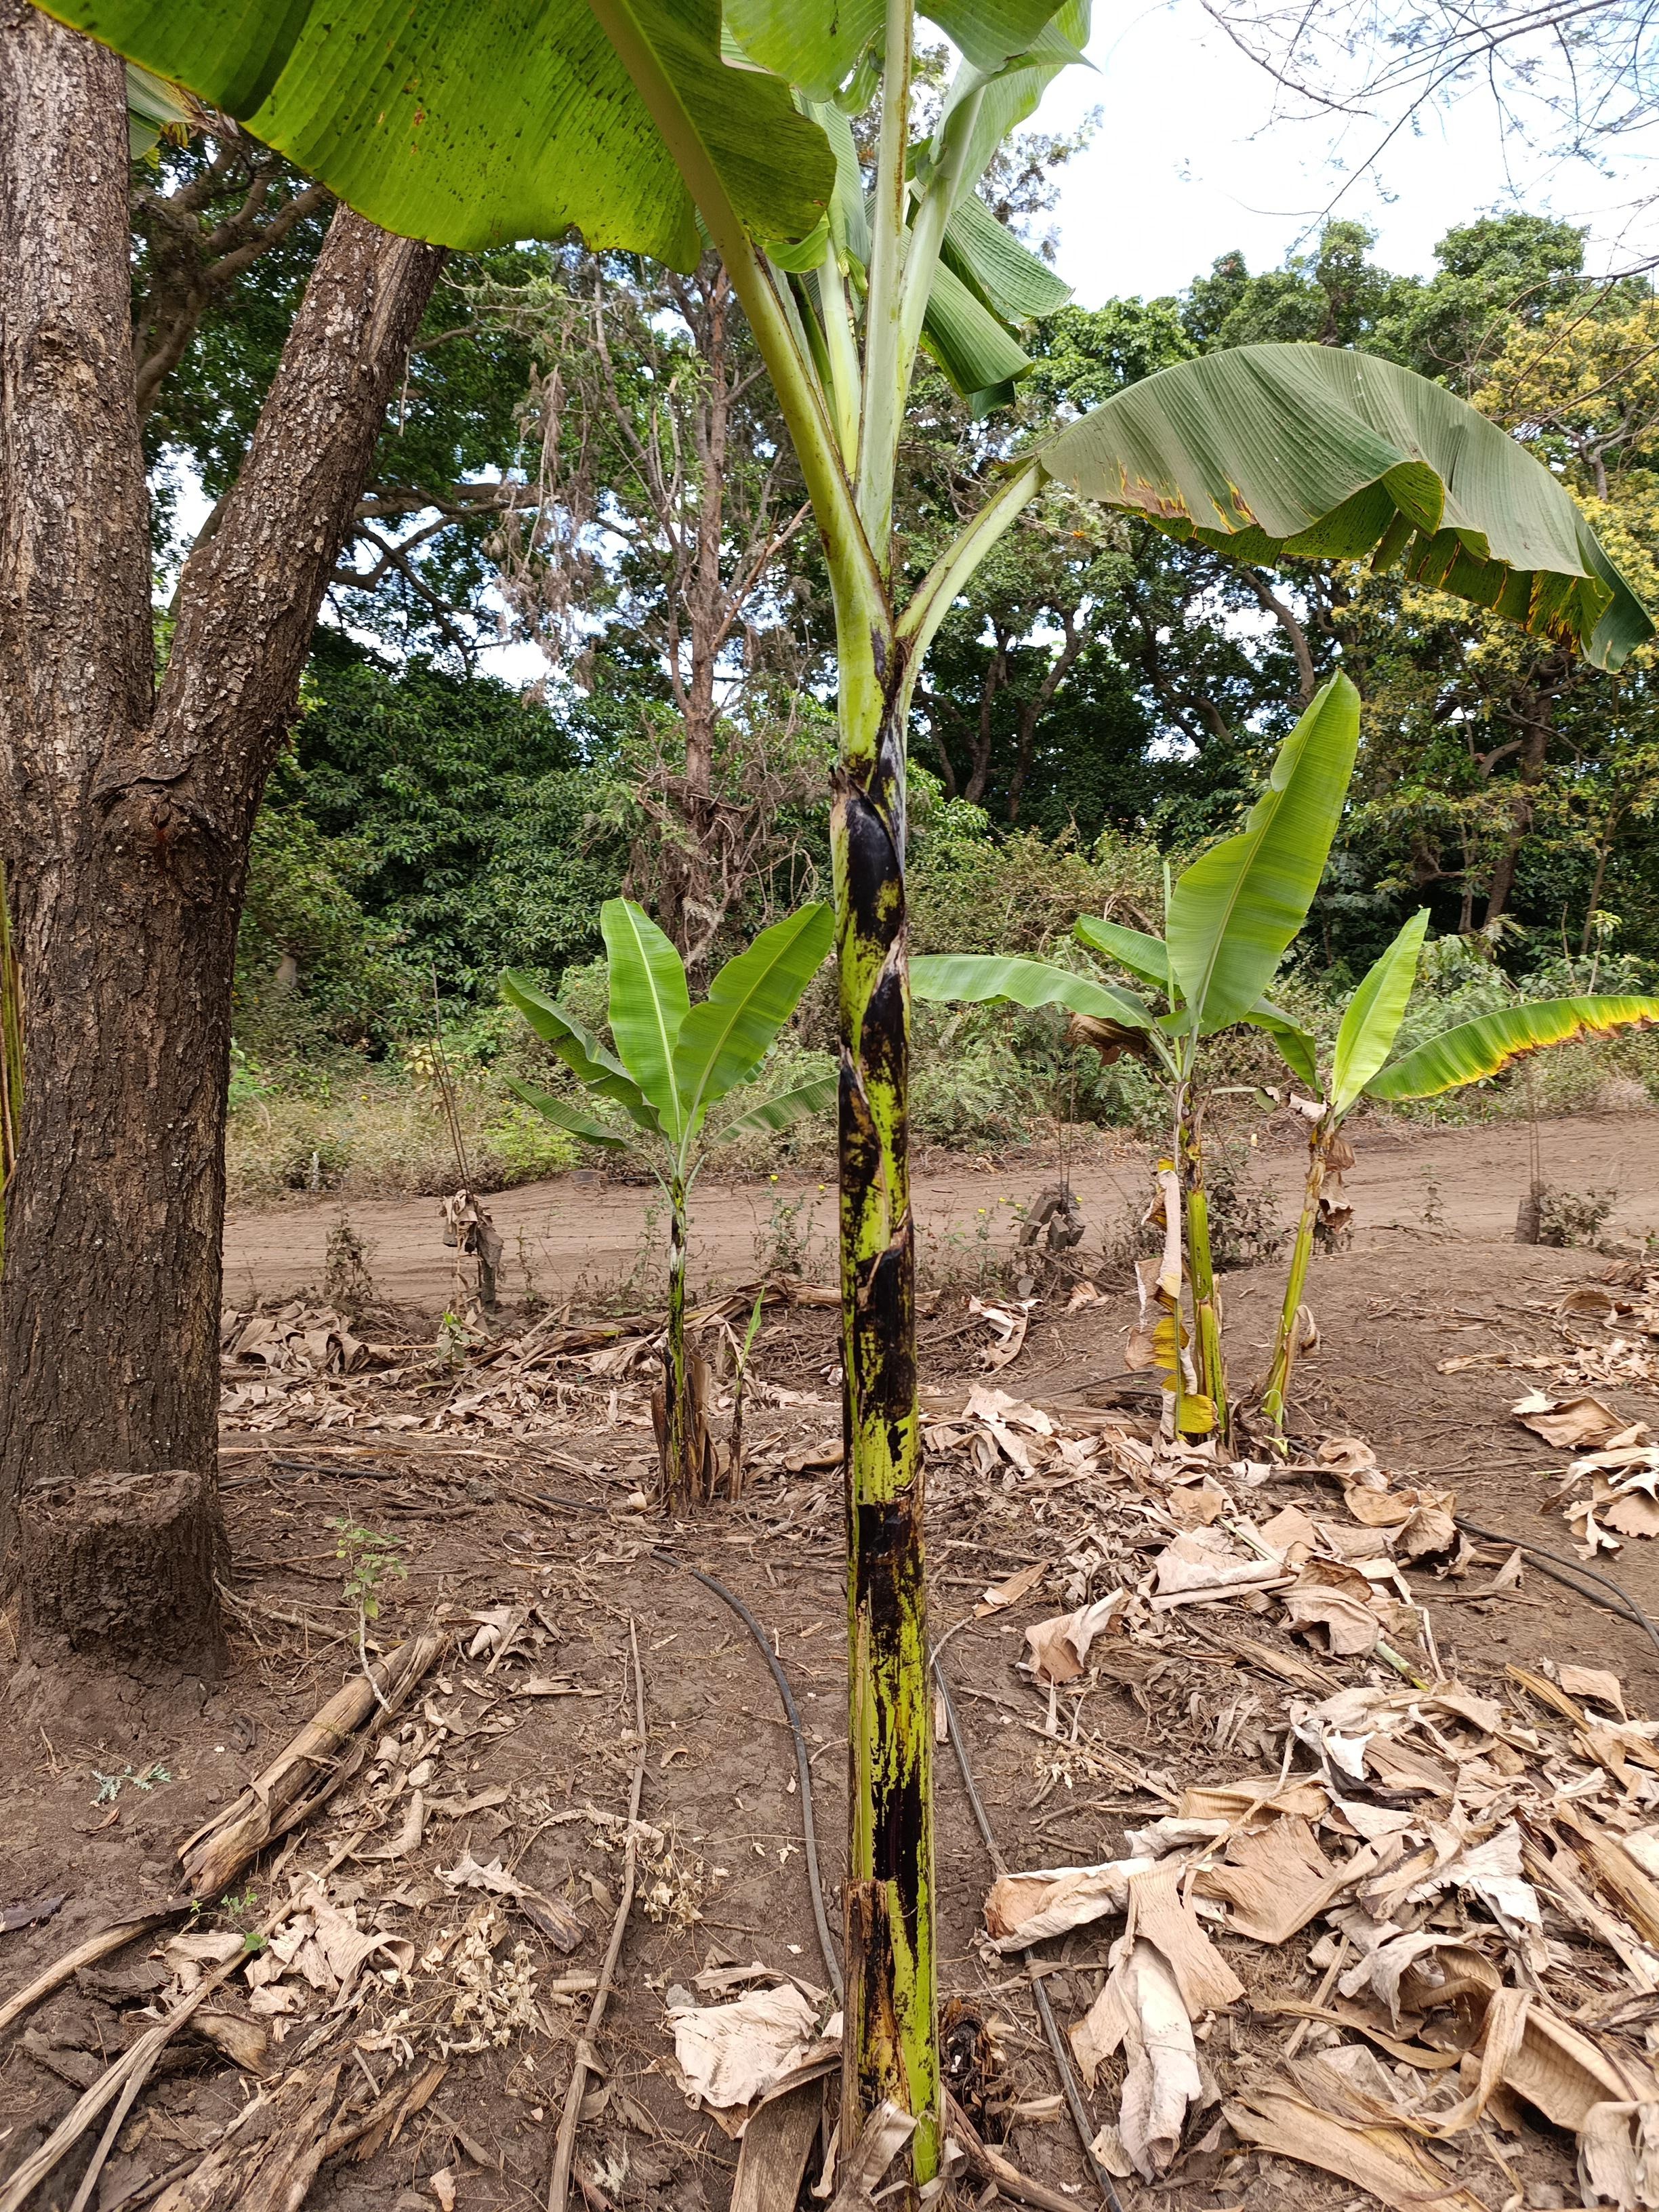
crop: banana
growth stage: vegetative
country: Tanzania
